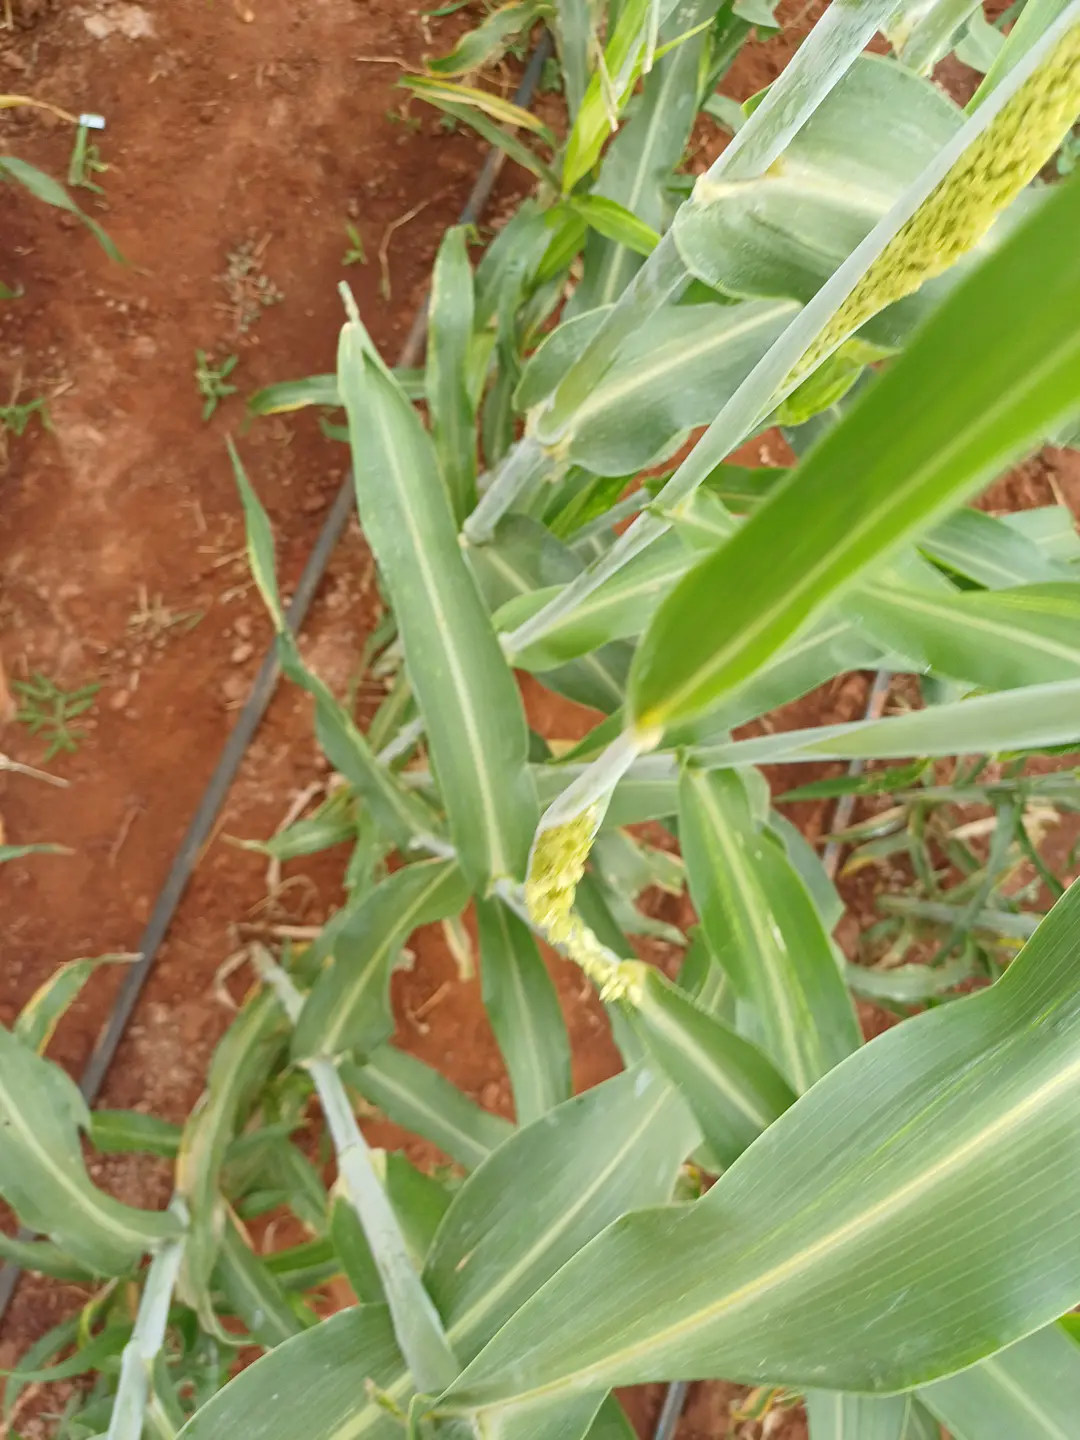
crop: sorghum
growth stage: heading tuber
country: Kenya
